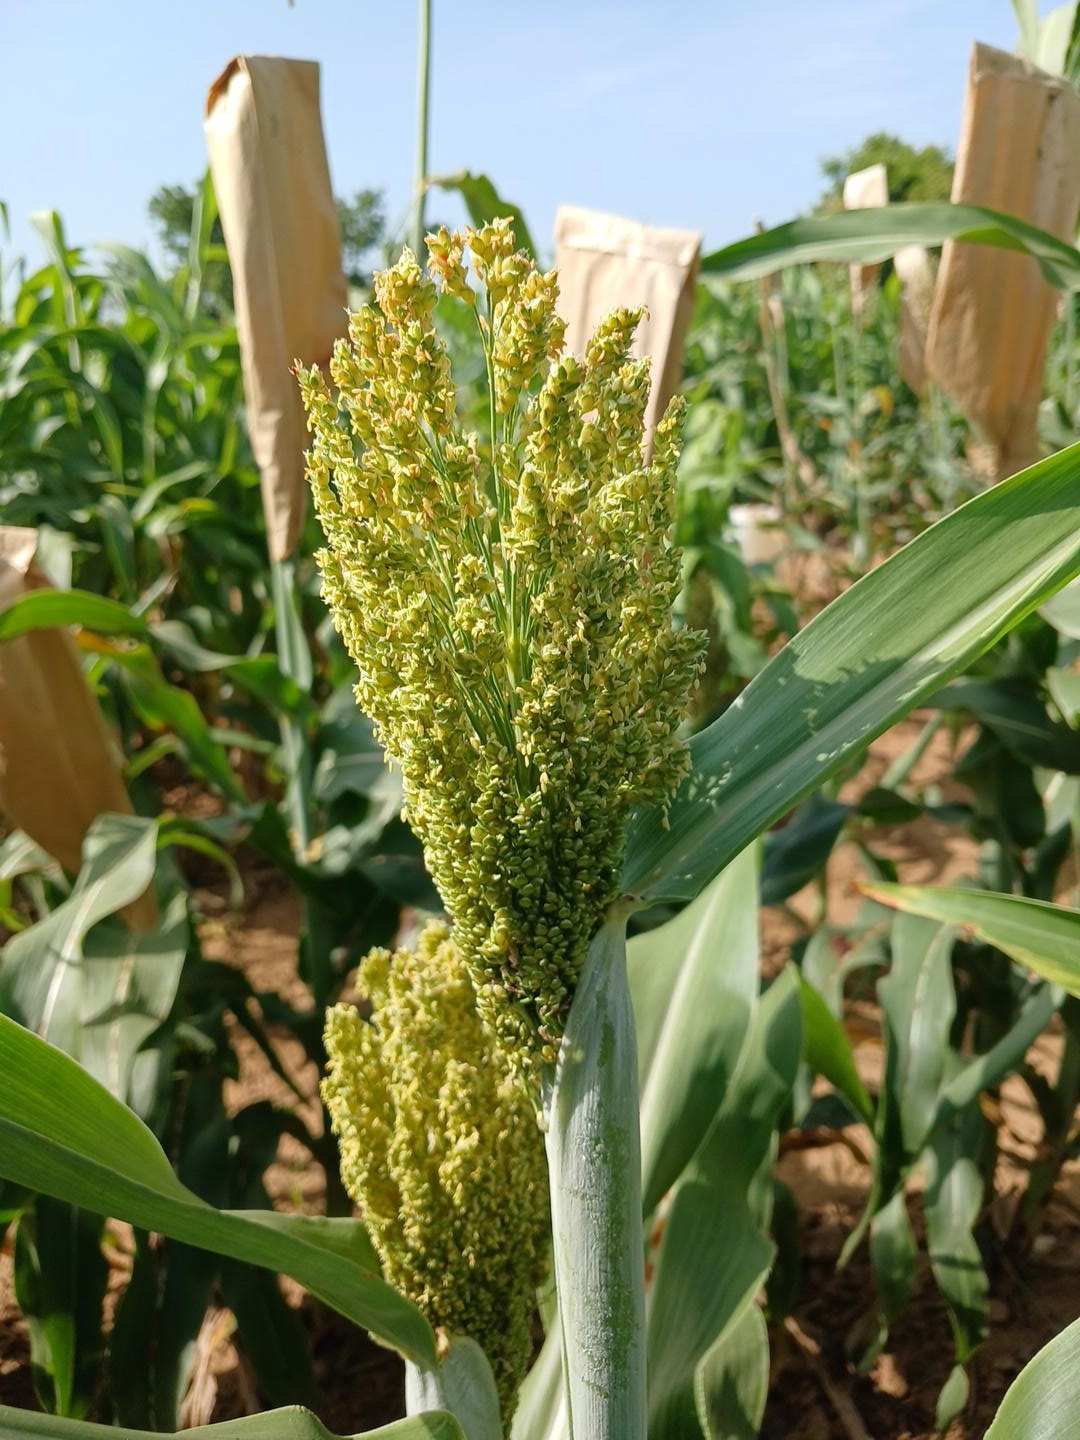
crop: sorghum
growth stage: flowering
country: Senegal
